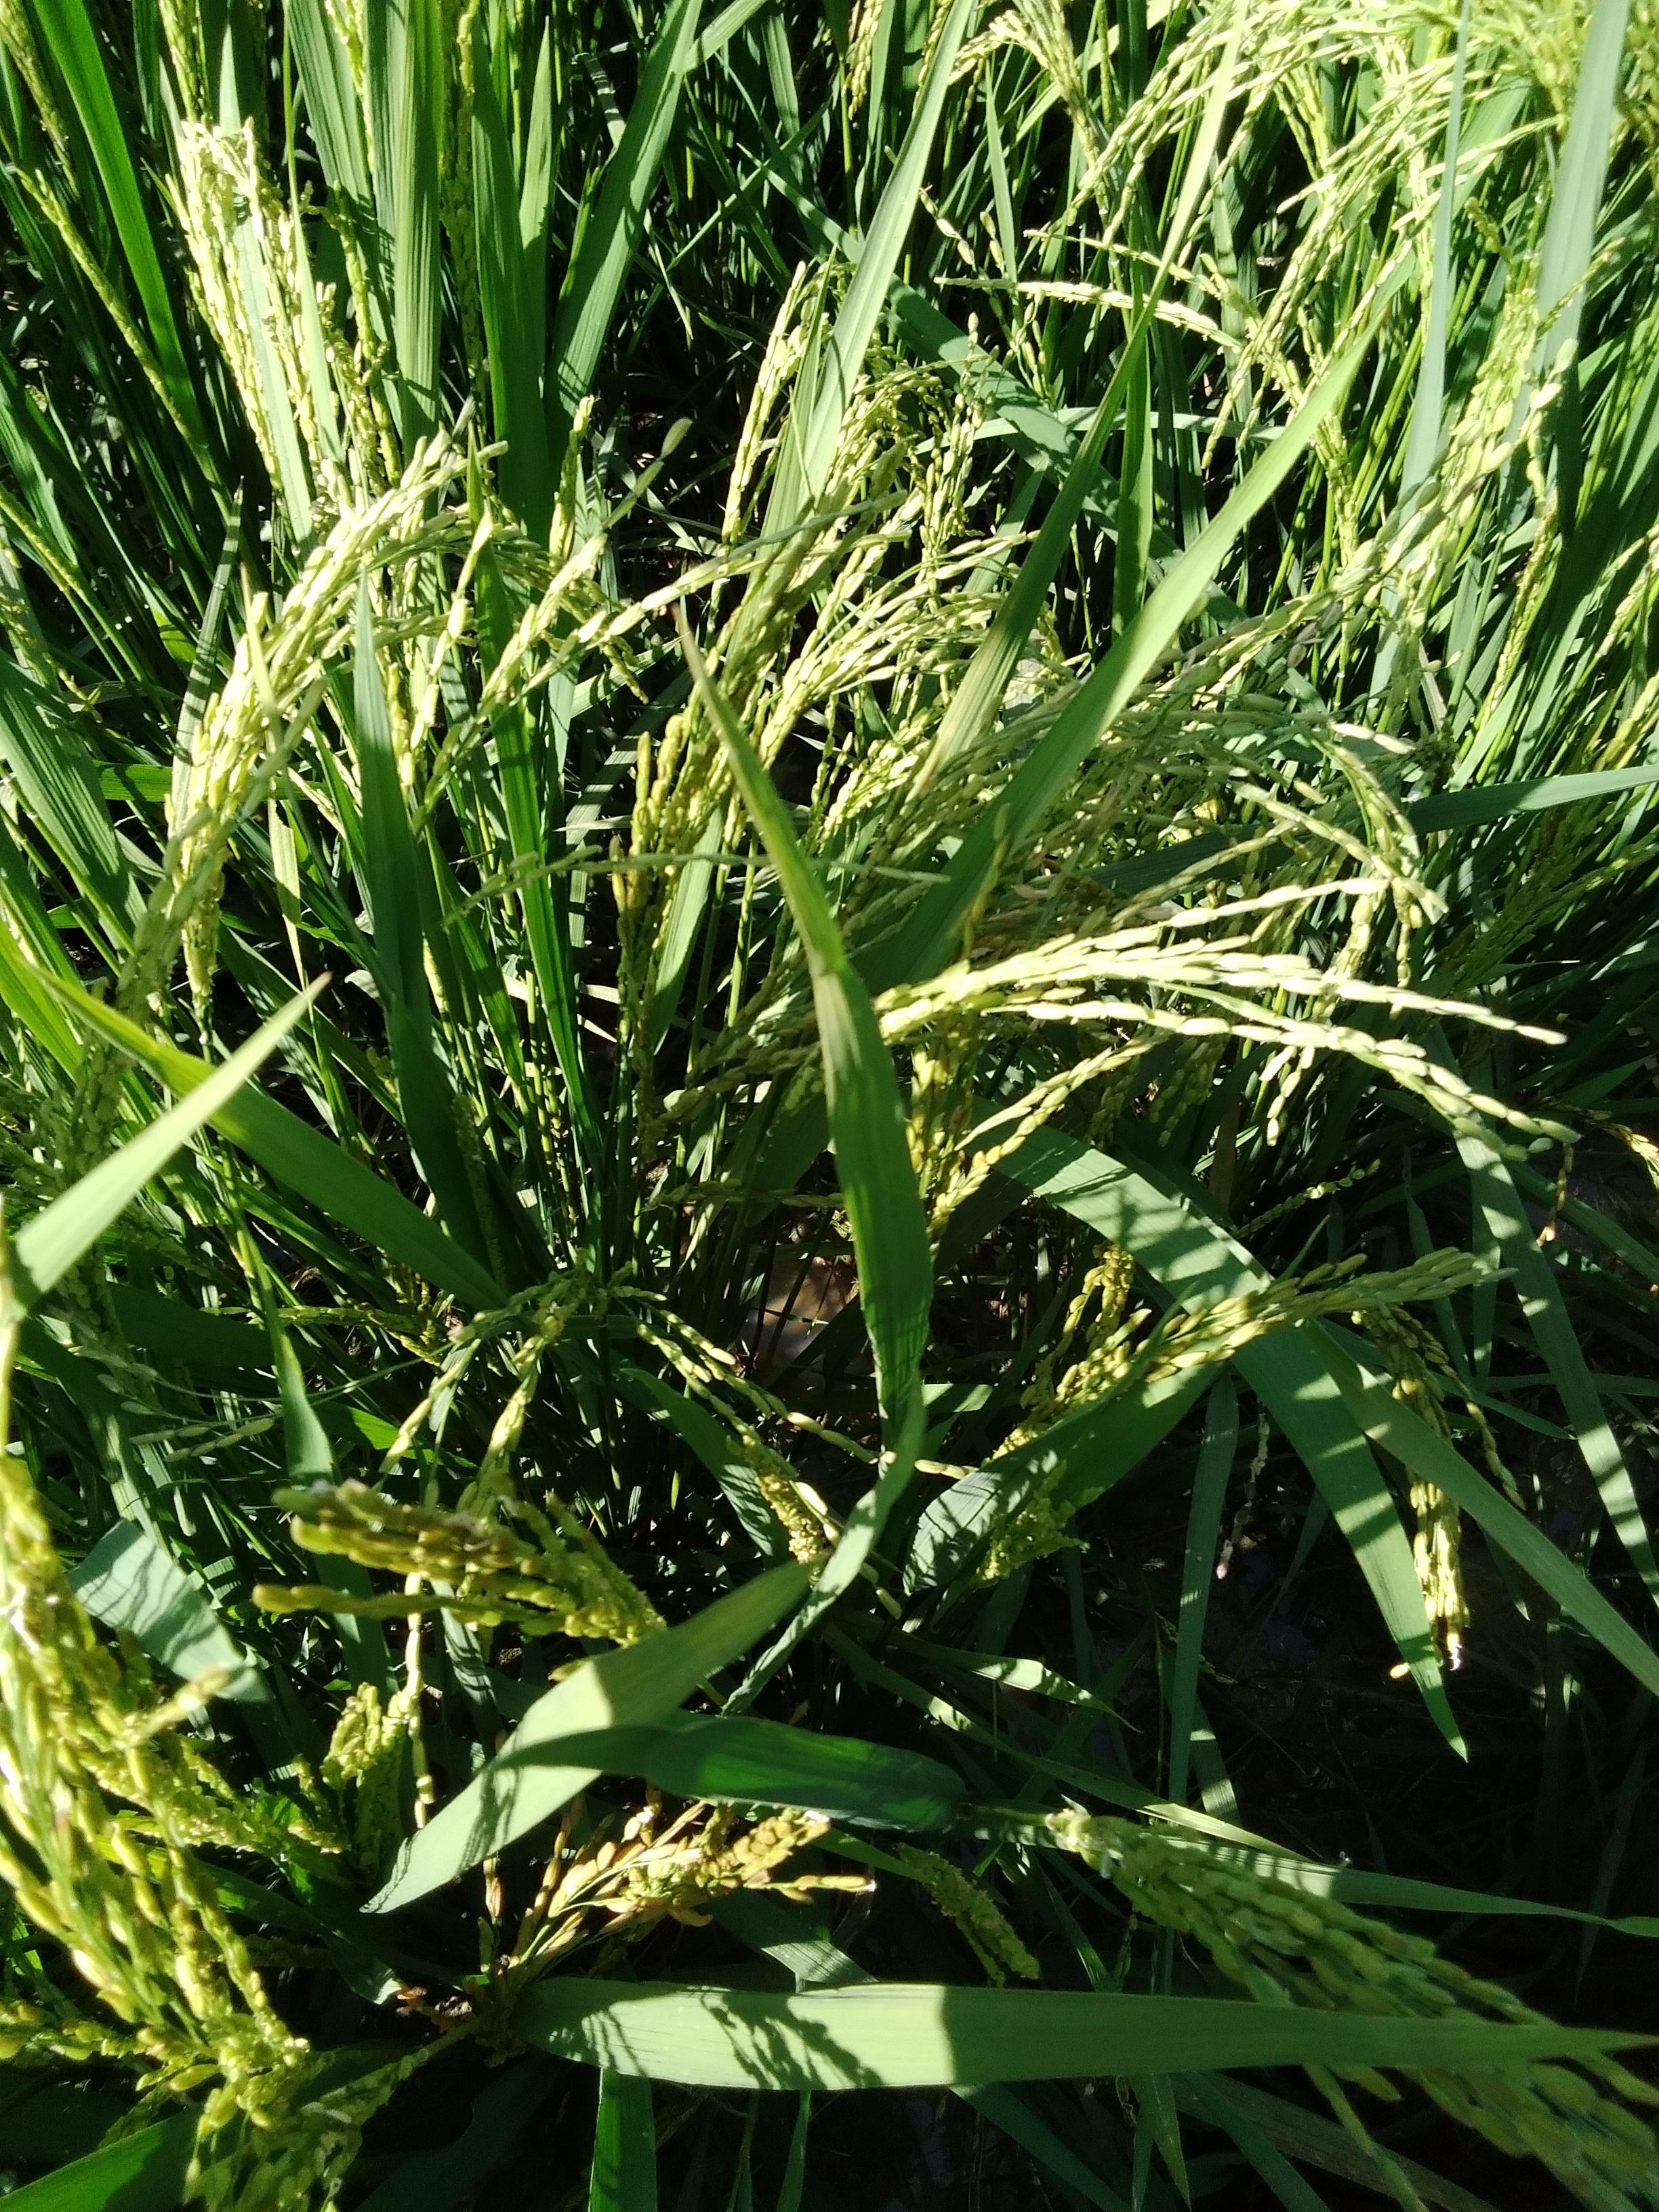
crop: rice
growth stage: ripe watery
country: Senegal
